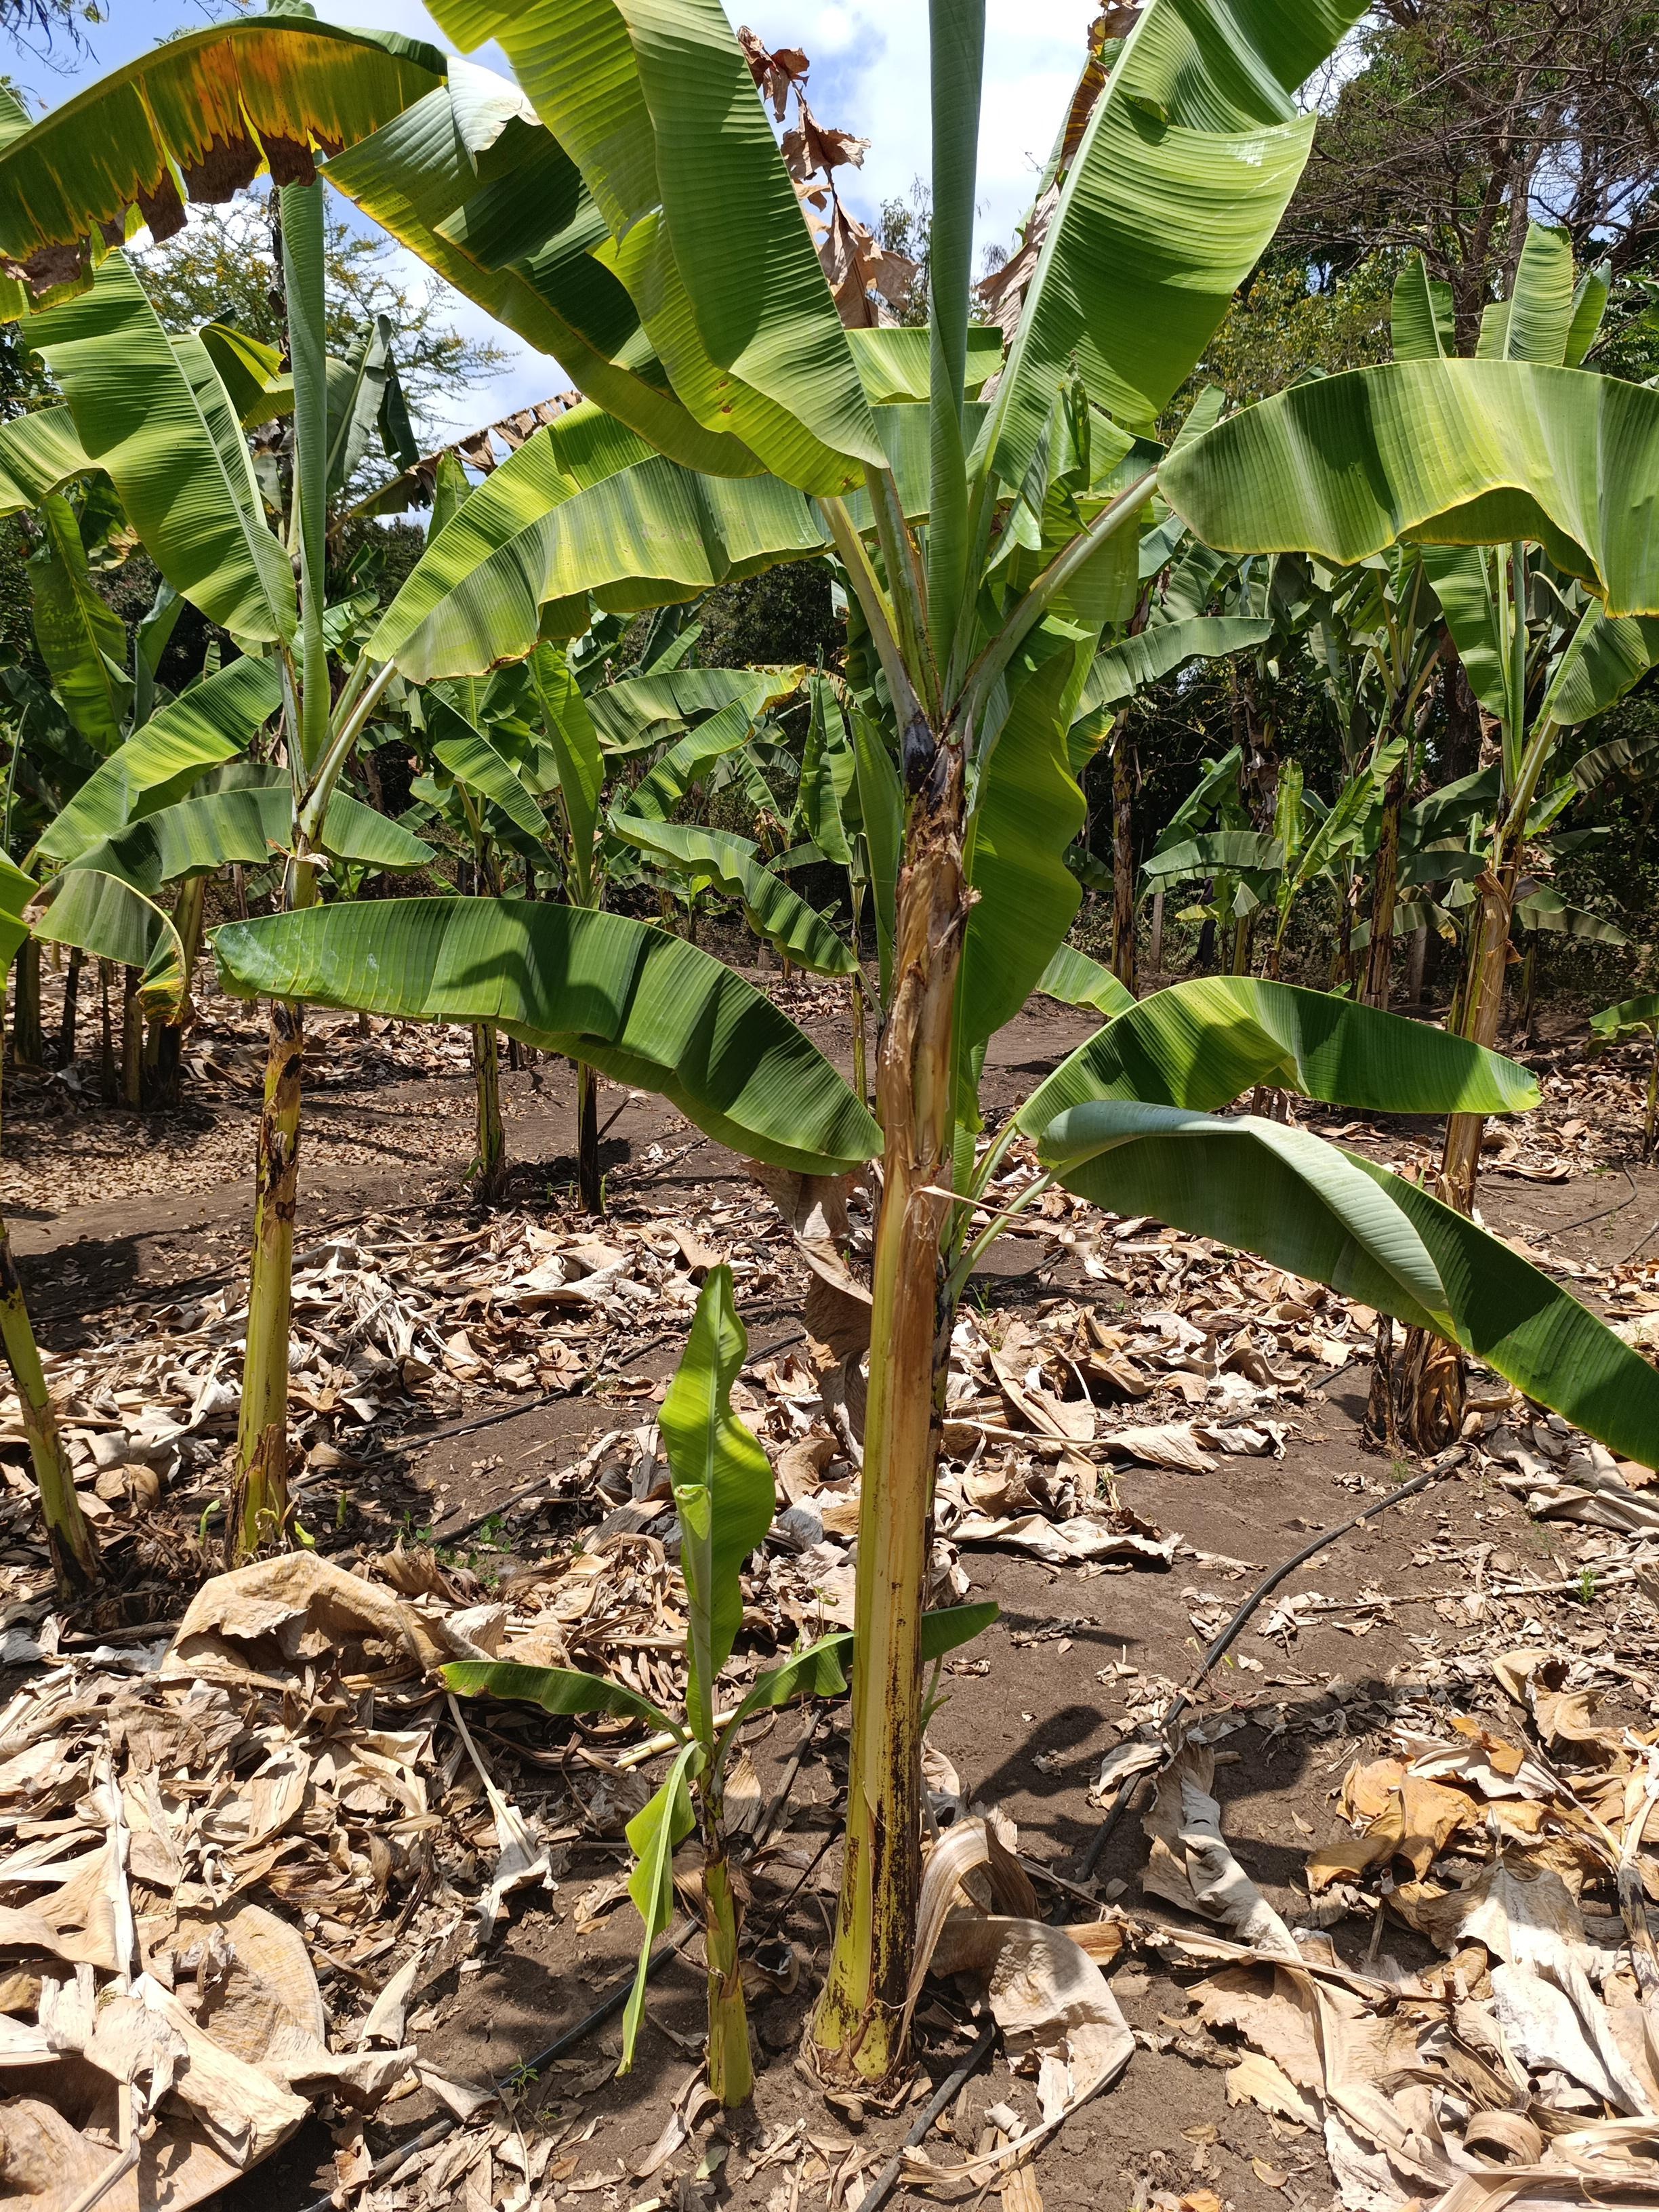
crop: banana
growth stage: vegetative
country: Tanzania
